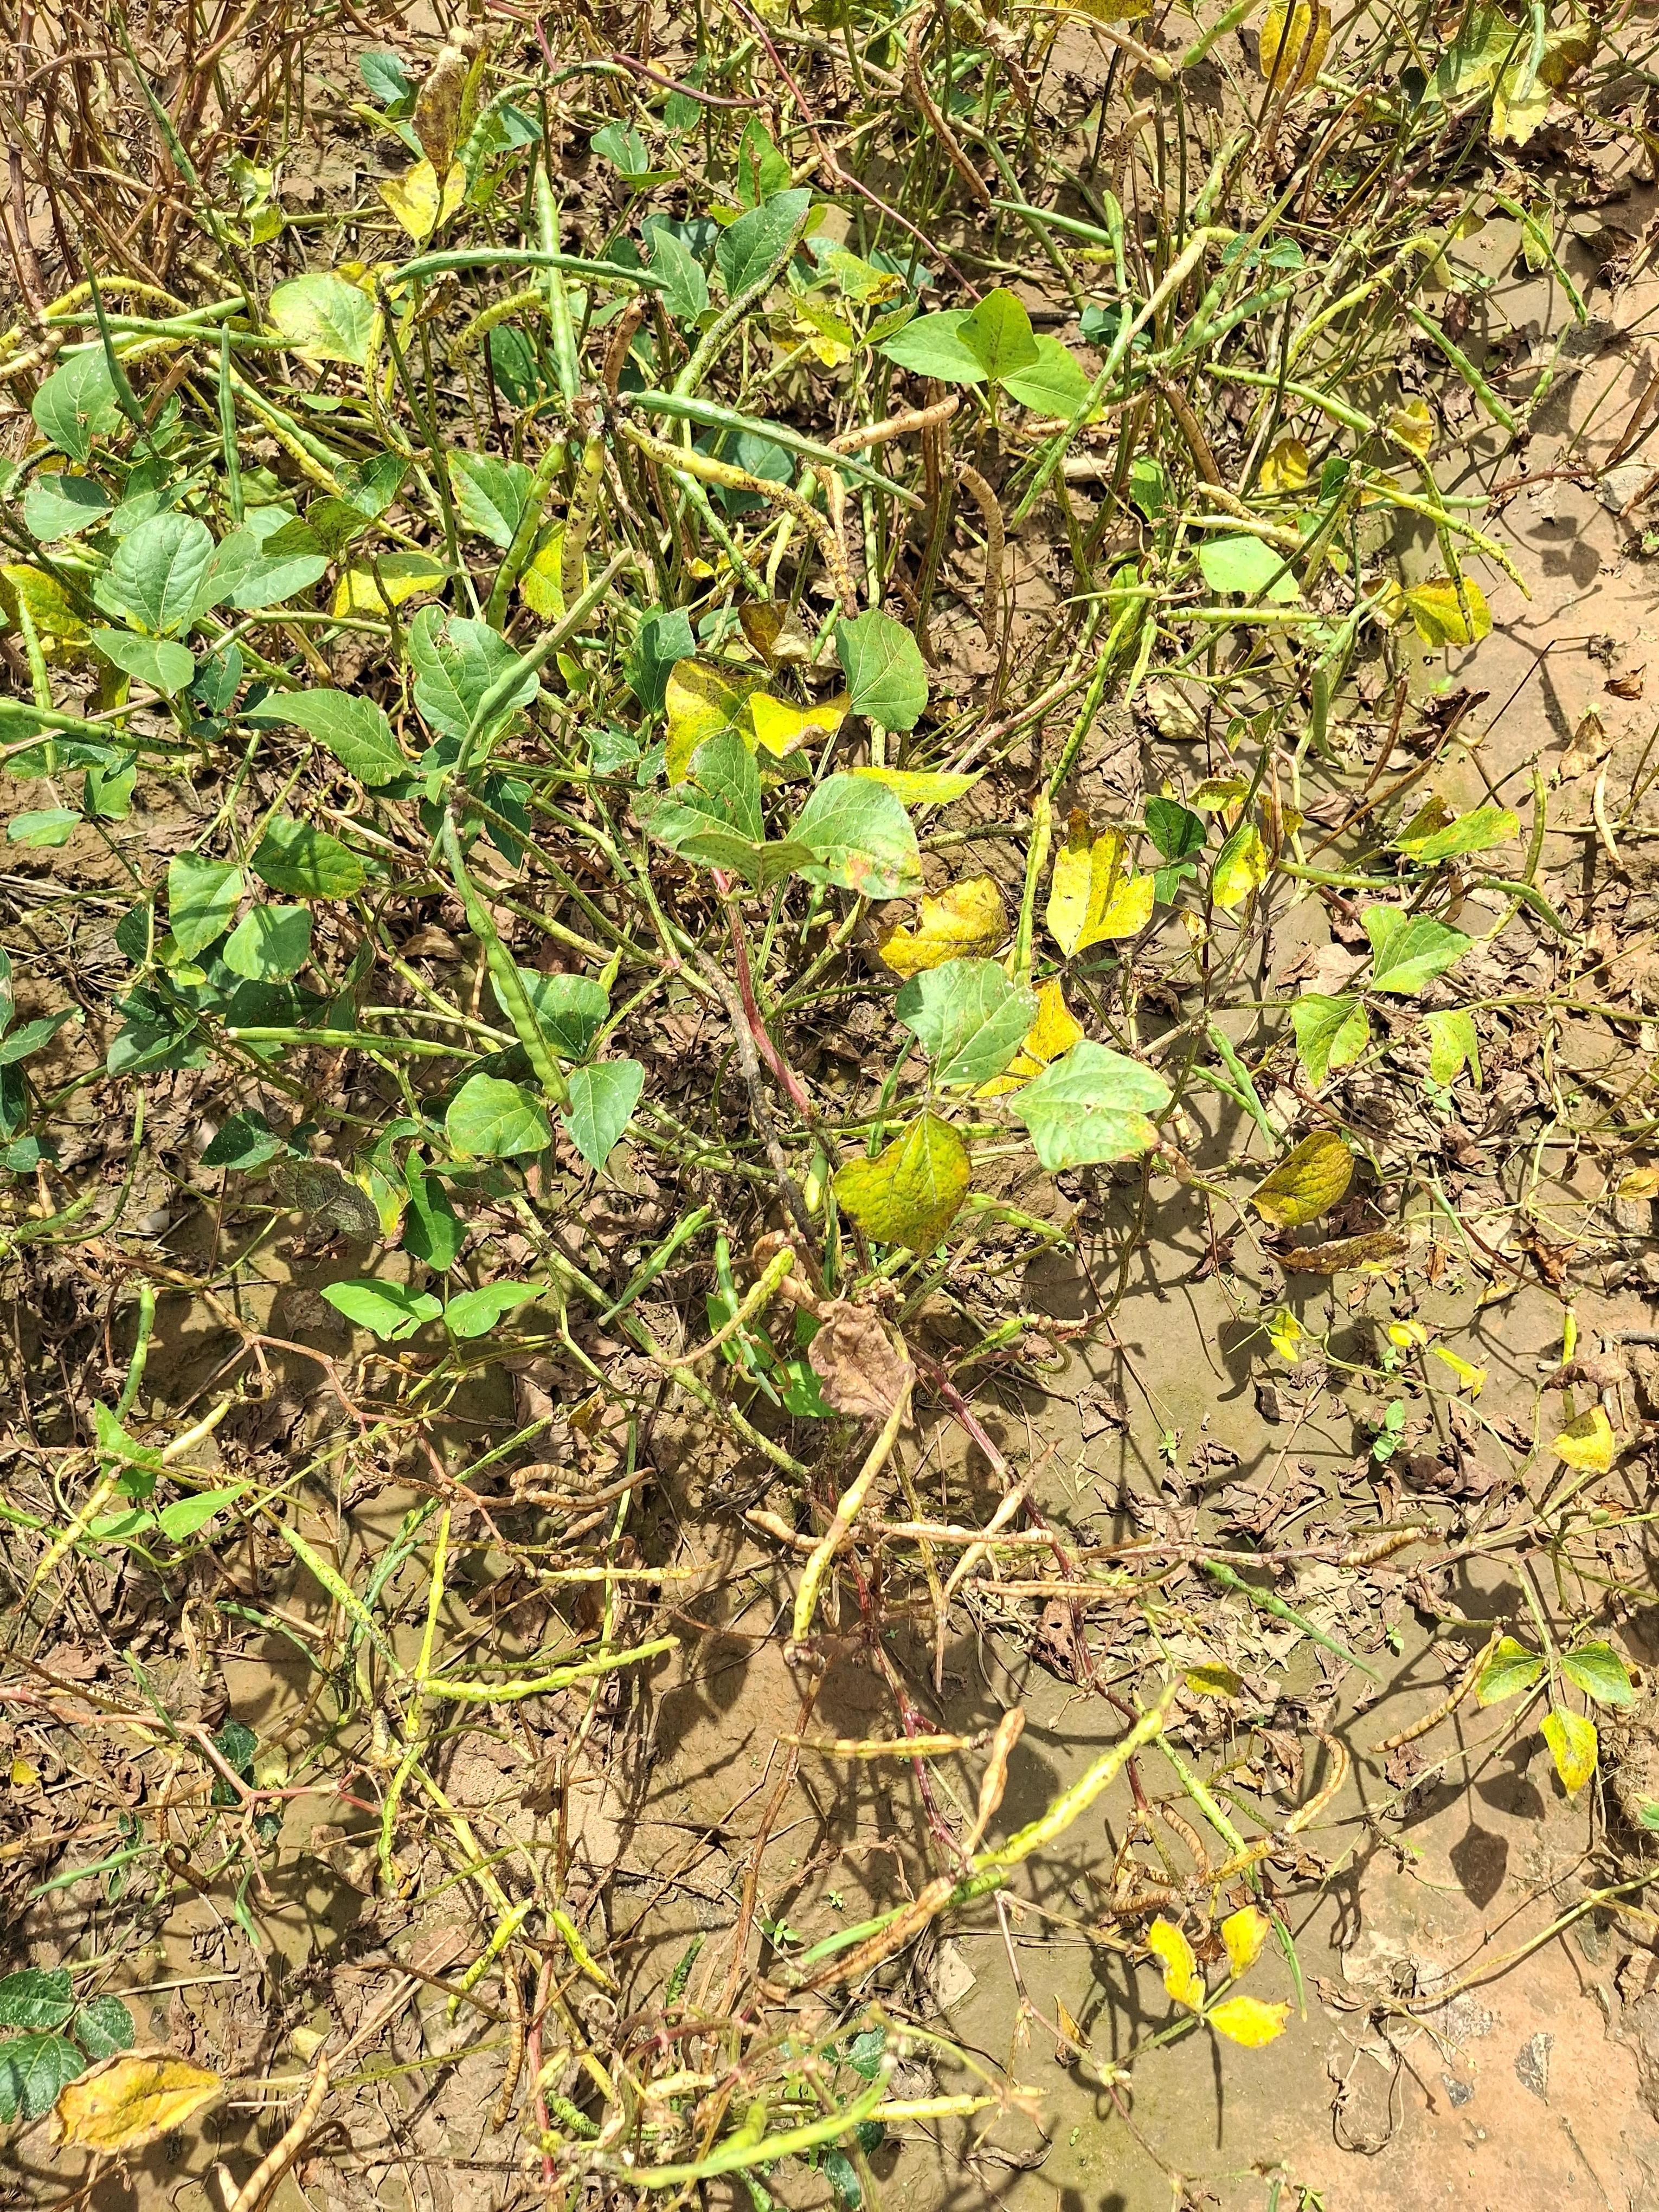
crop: cowpea
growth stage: maturity
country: Nigeria
